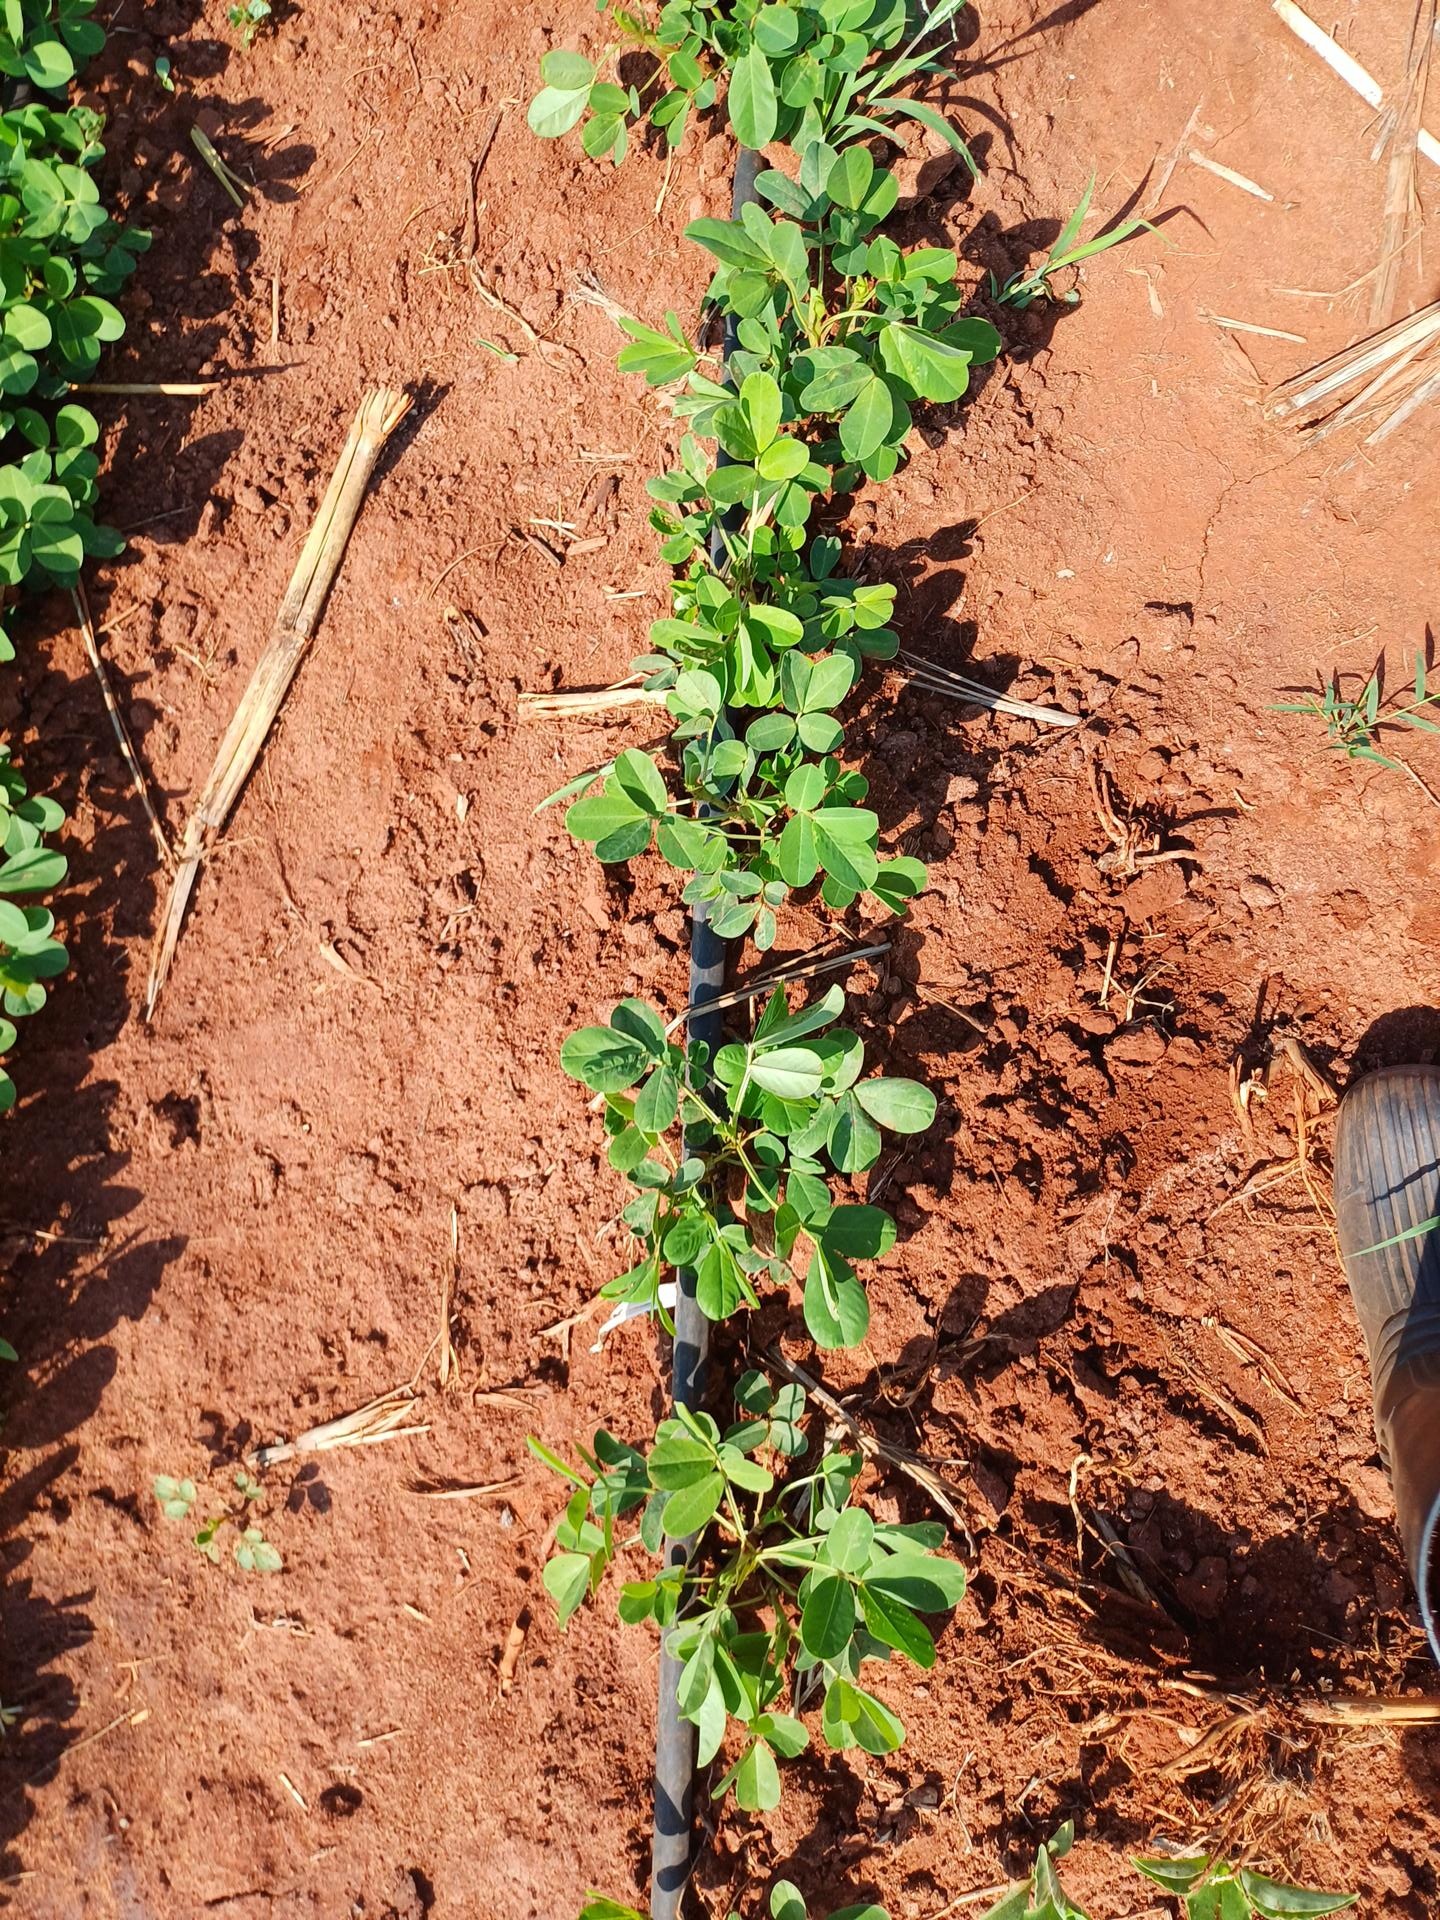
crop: groundnut
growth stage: vegetative
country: Kenya
